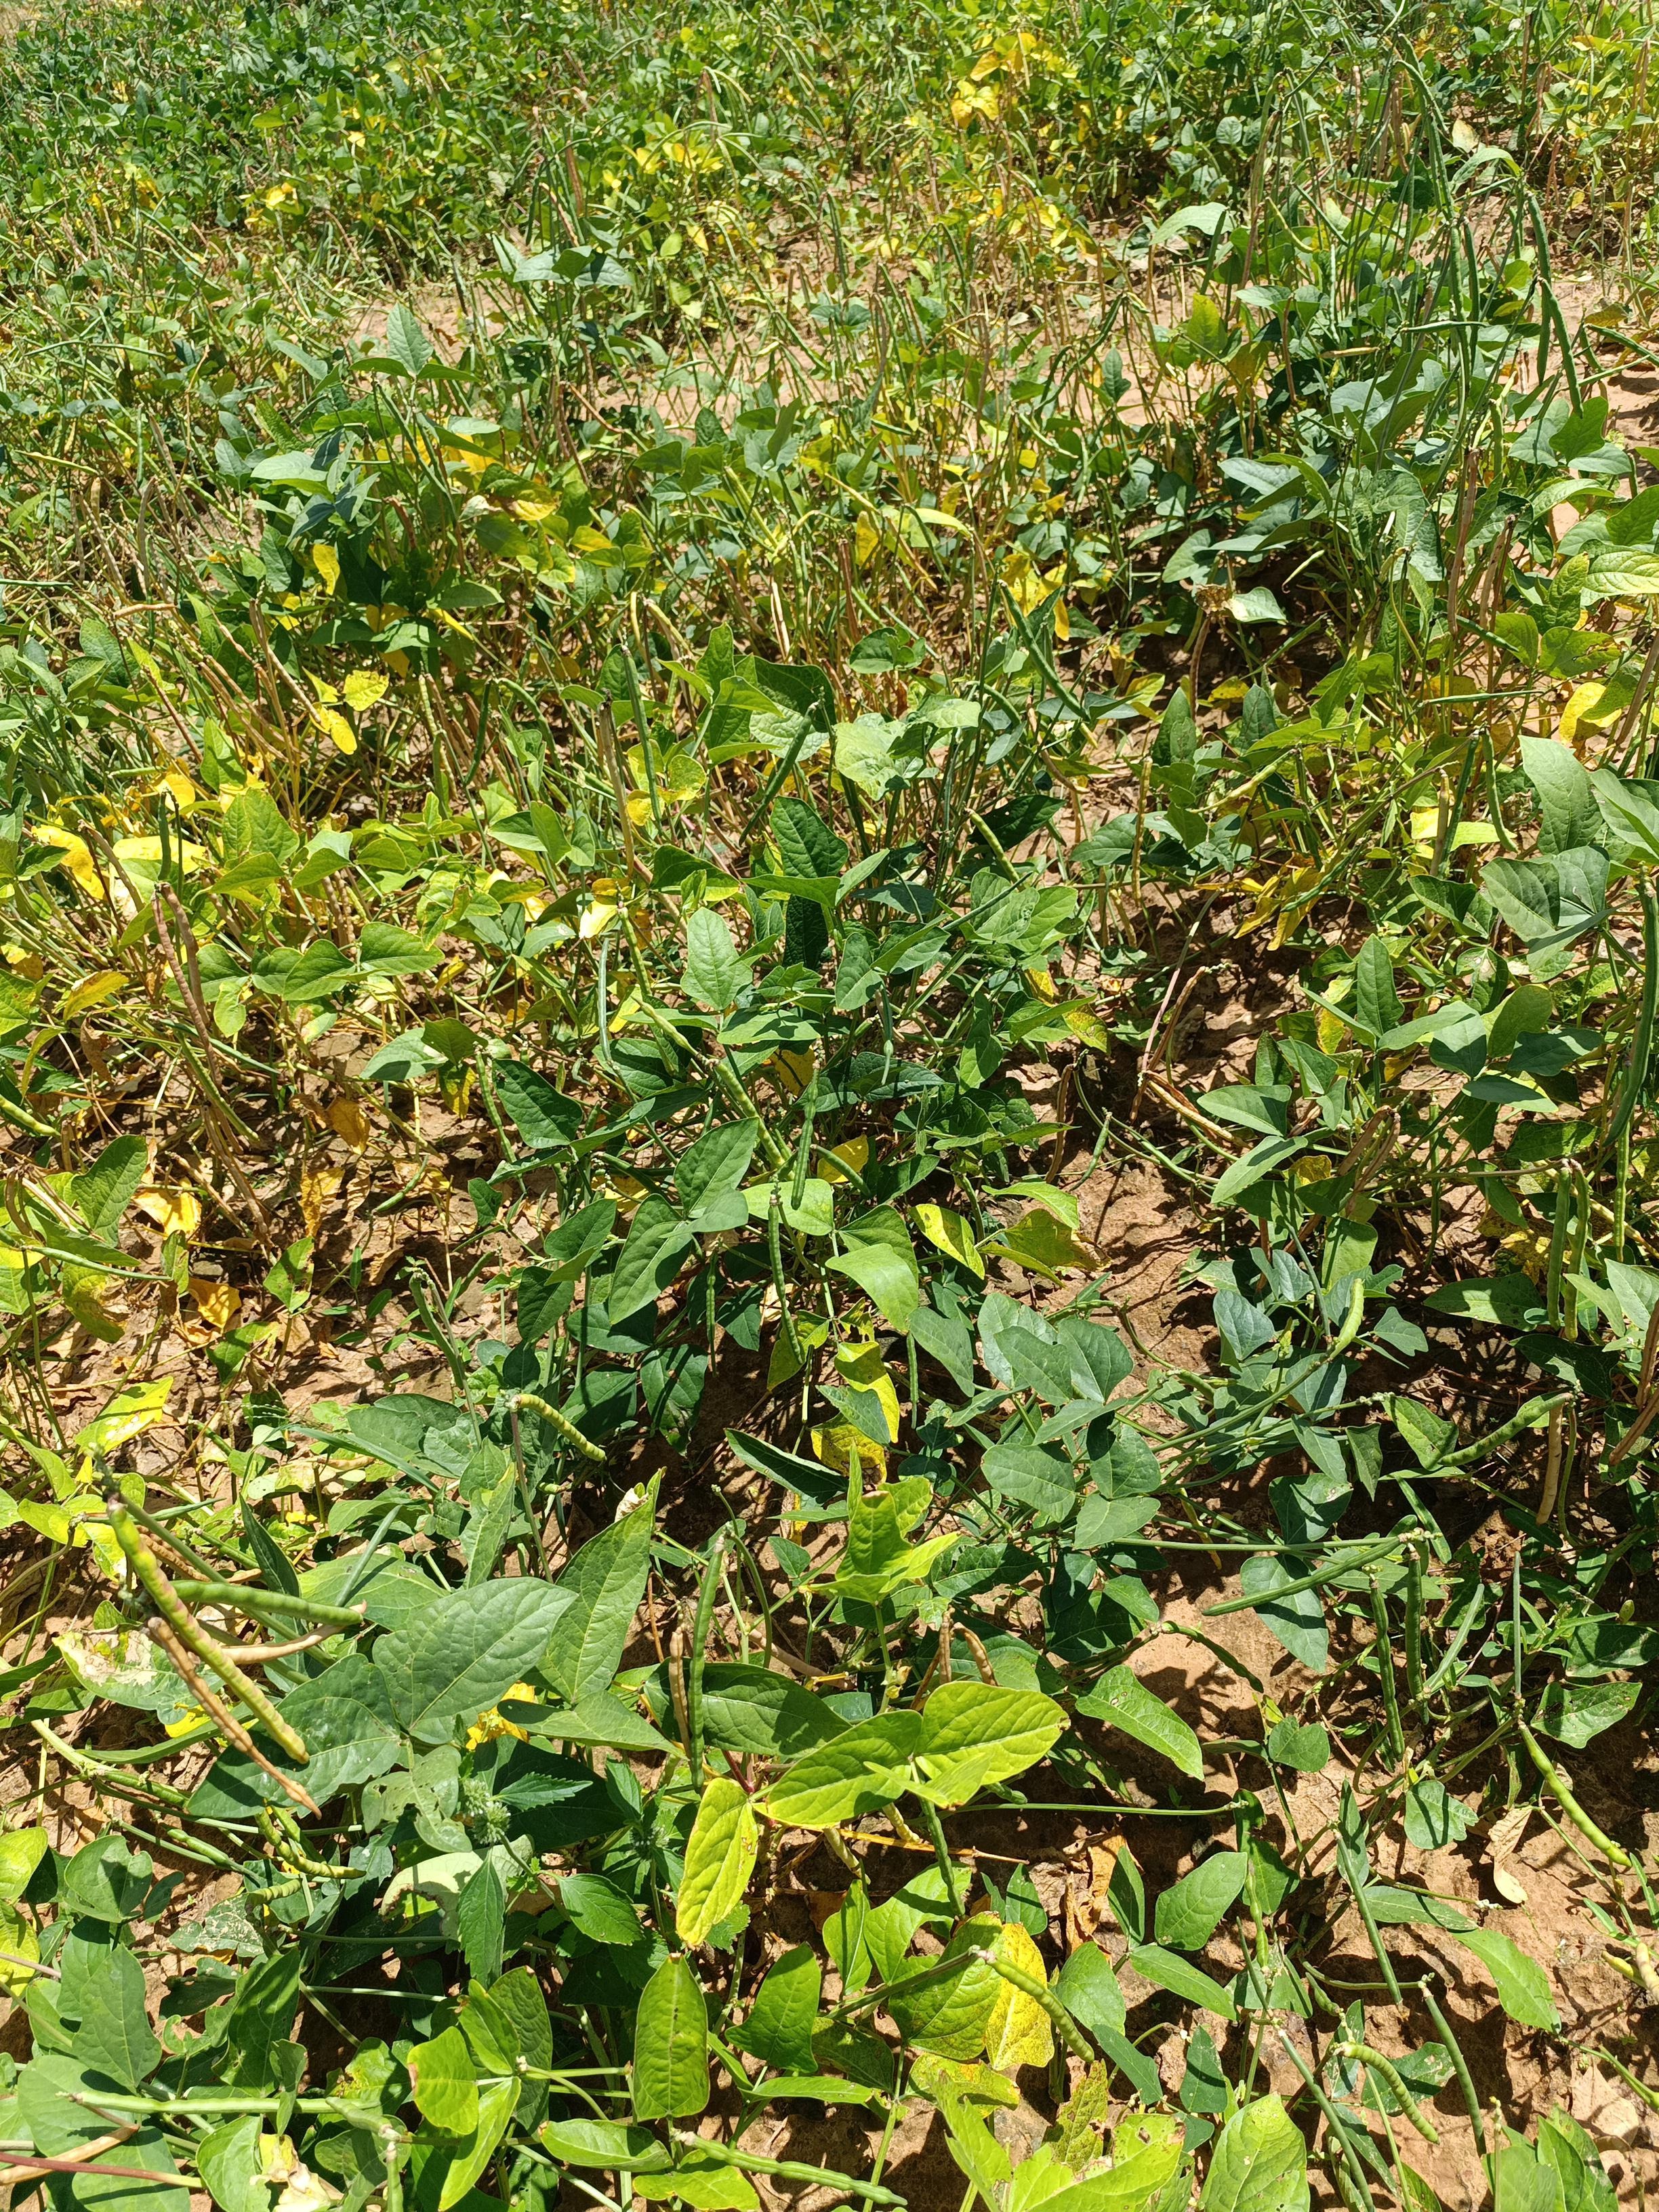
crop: cowpea
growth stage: maturity
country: Nigeria
